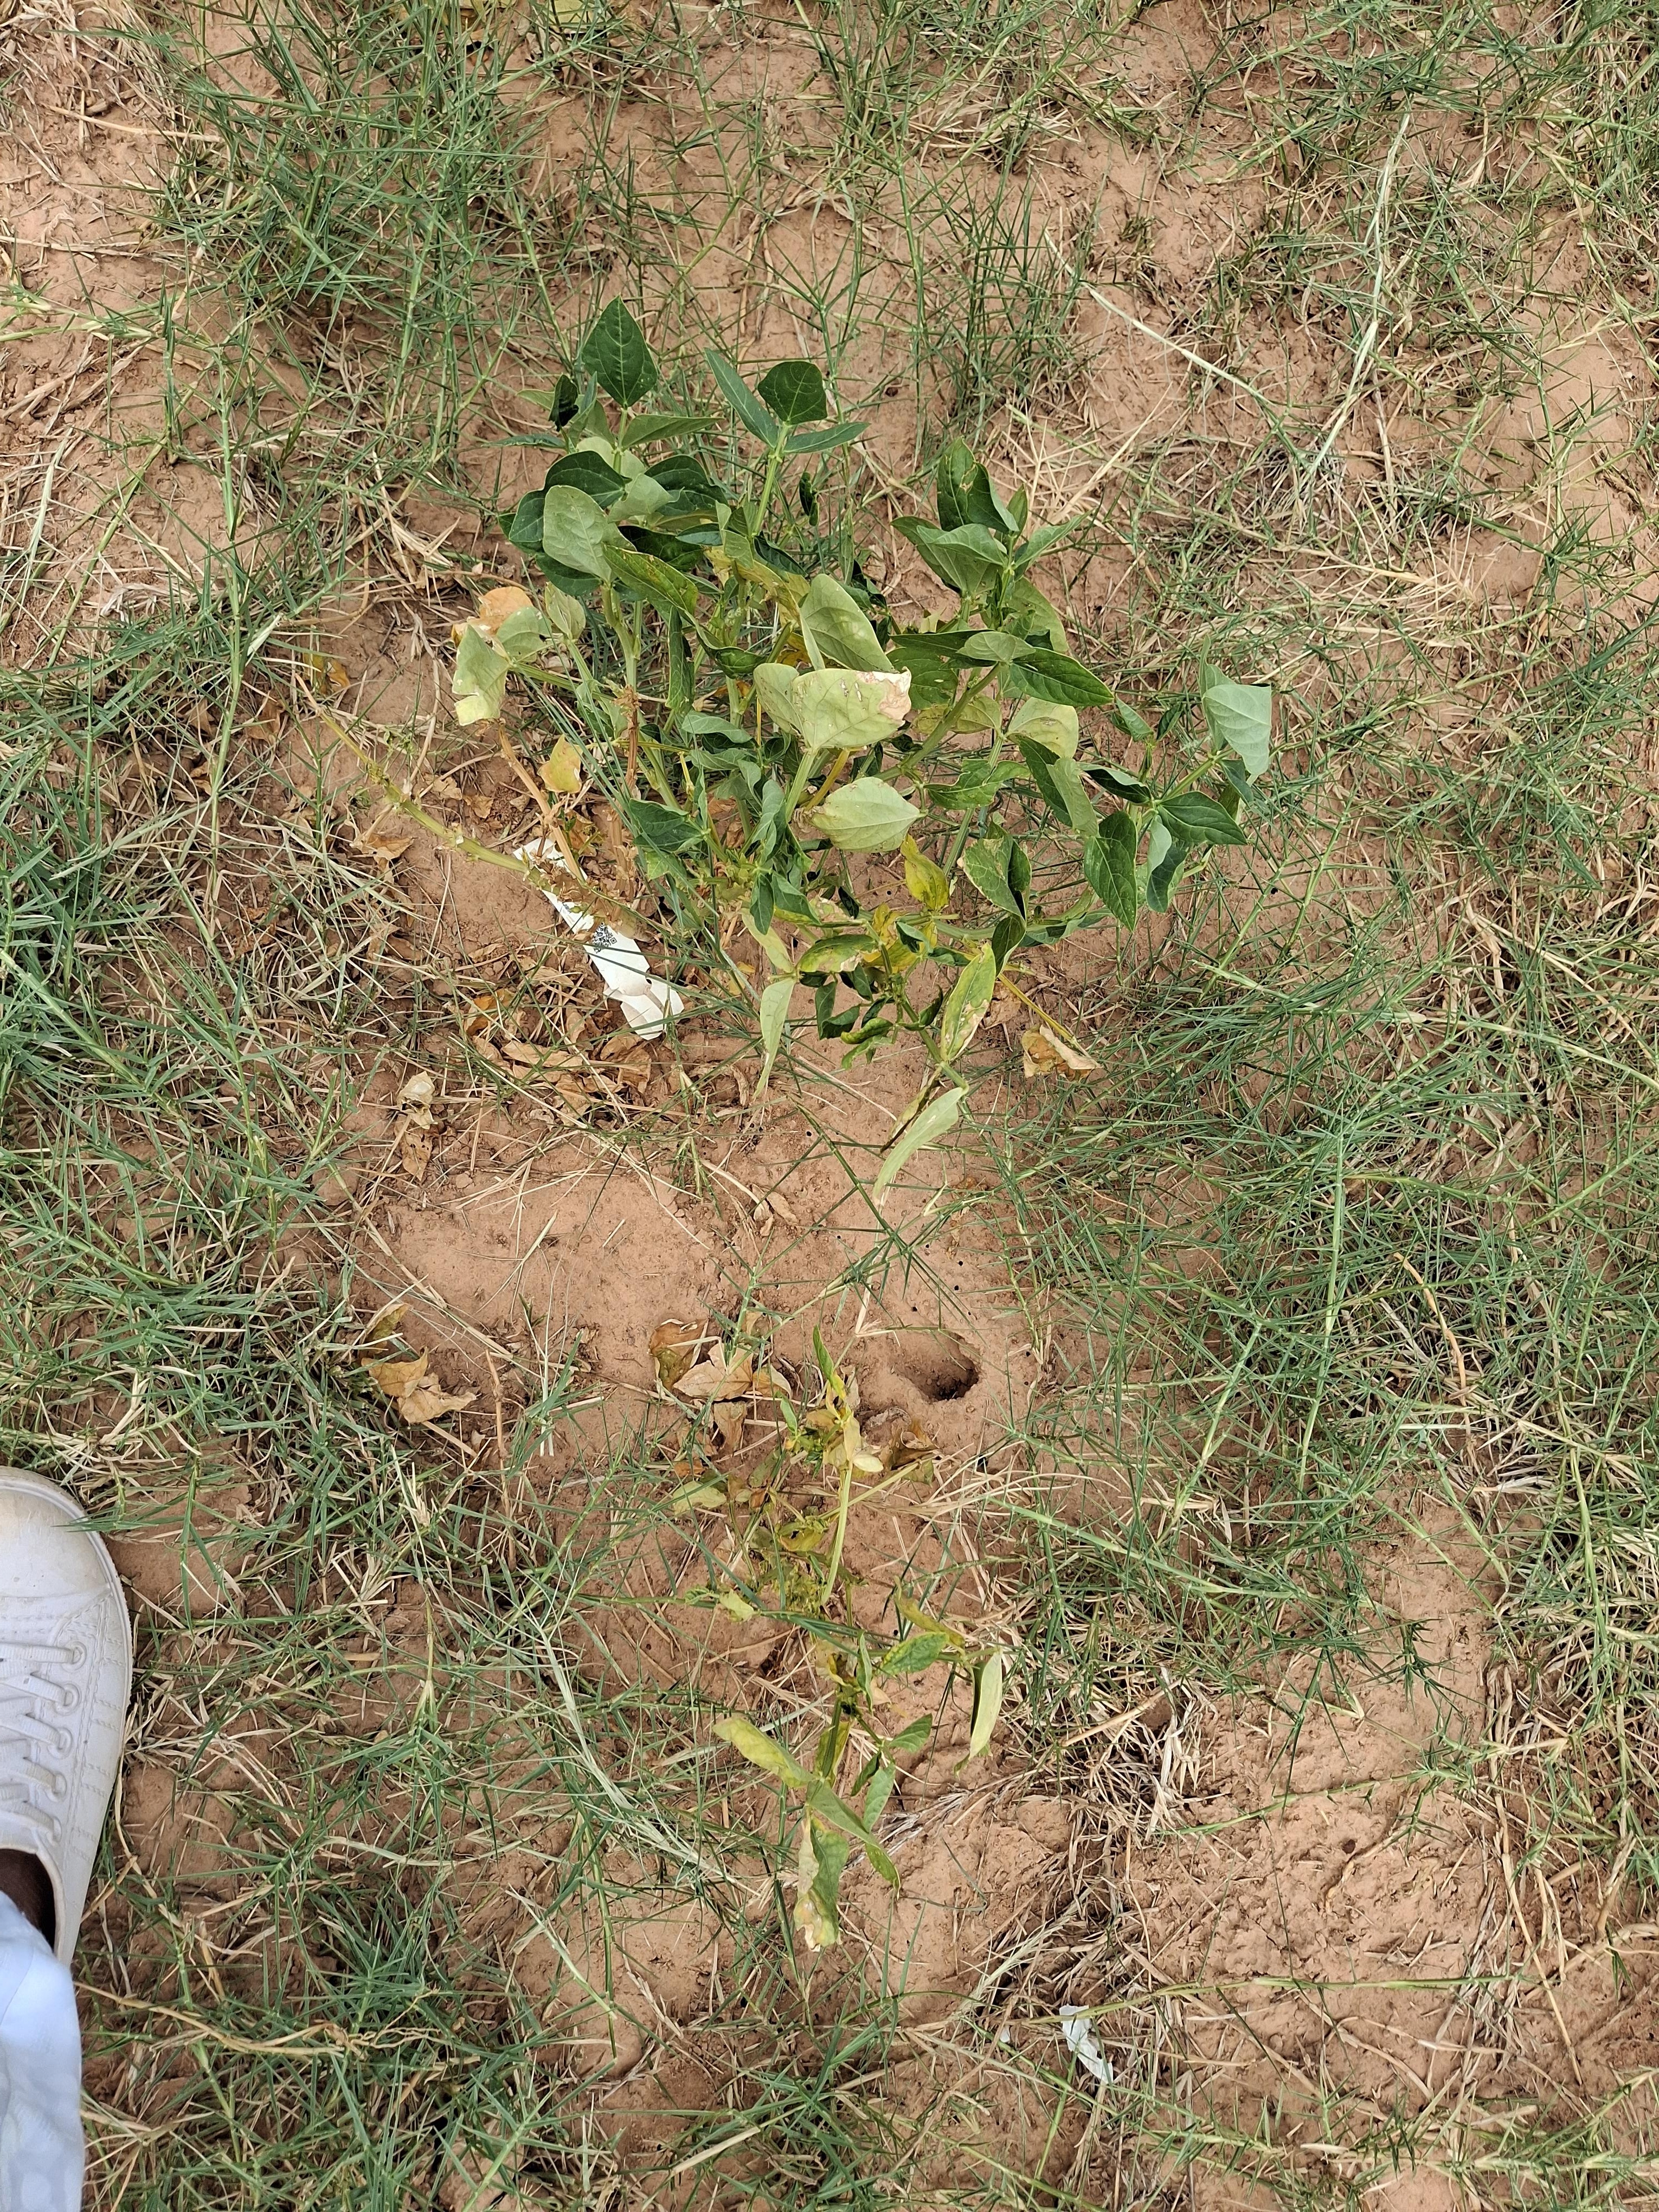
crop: cowpea
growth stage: harvest maturity
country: Nigeria
